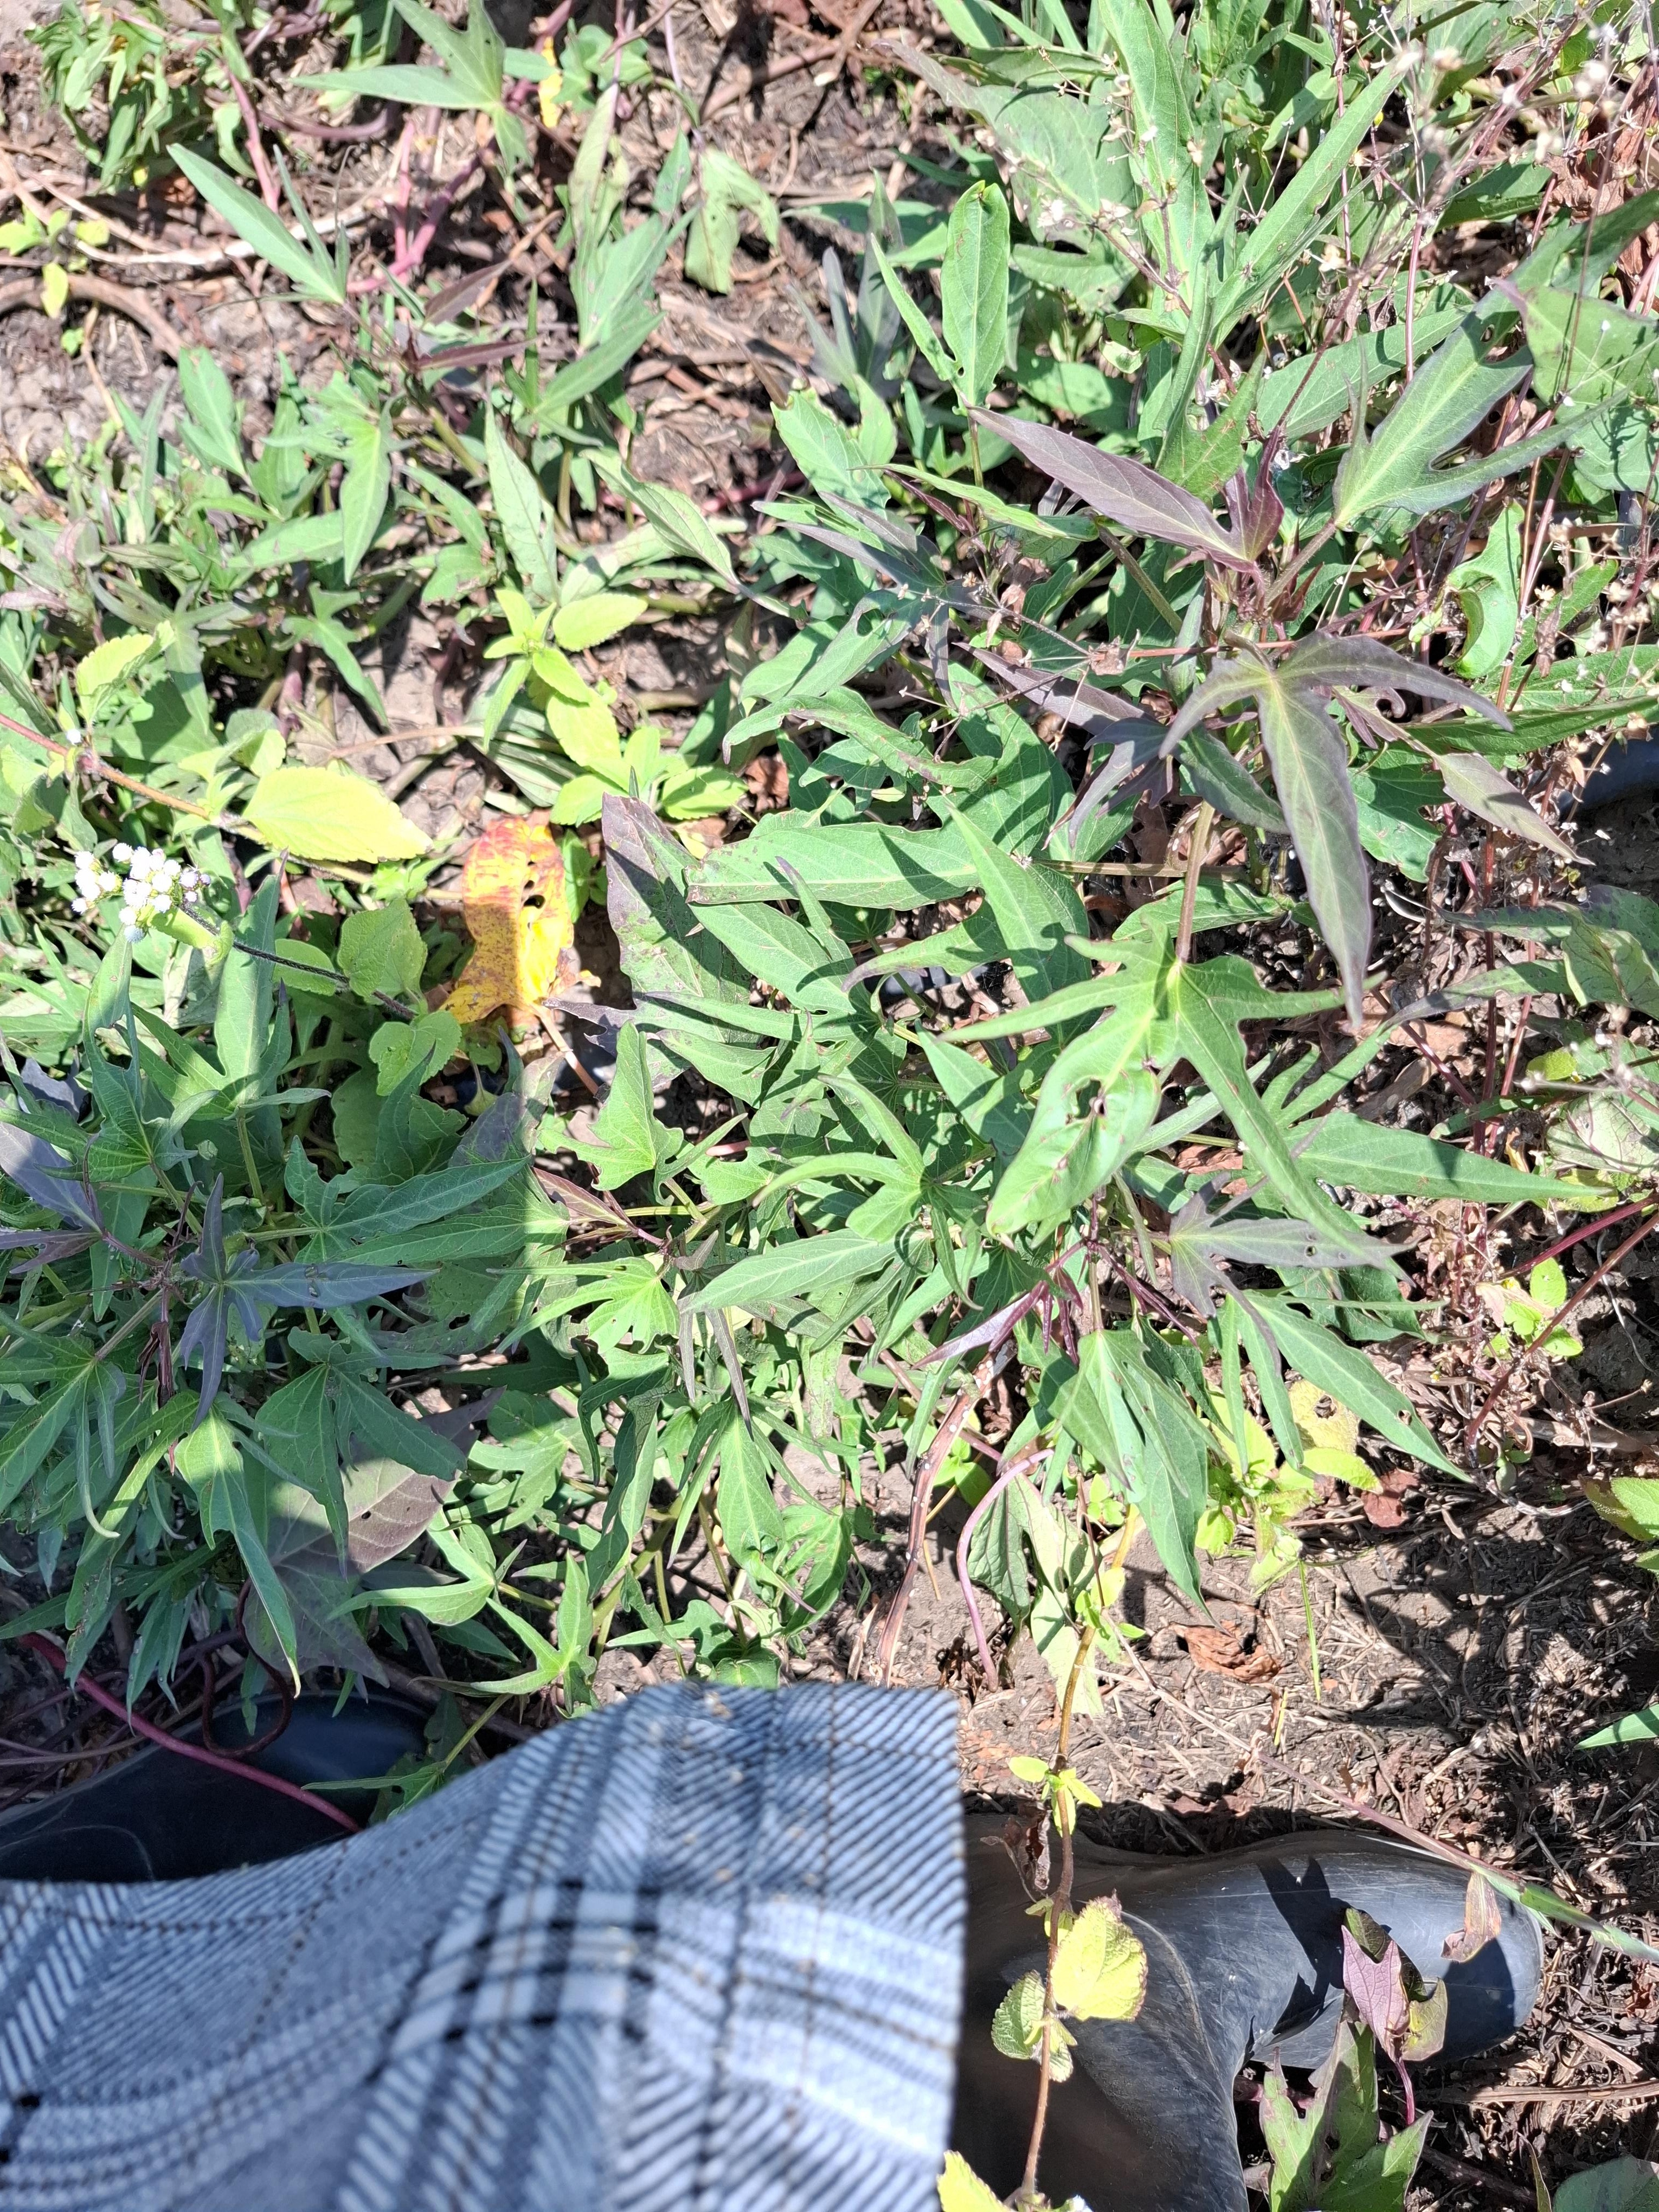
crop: sweet potato
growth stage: flowering
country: Tanzania
